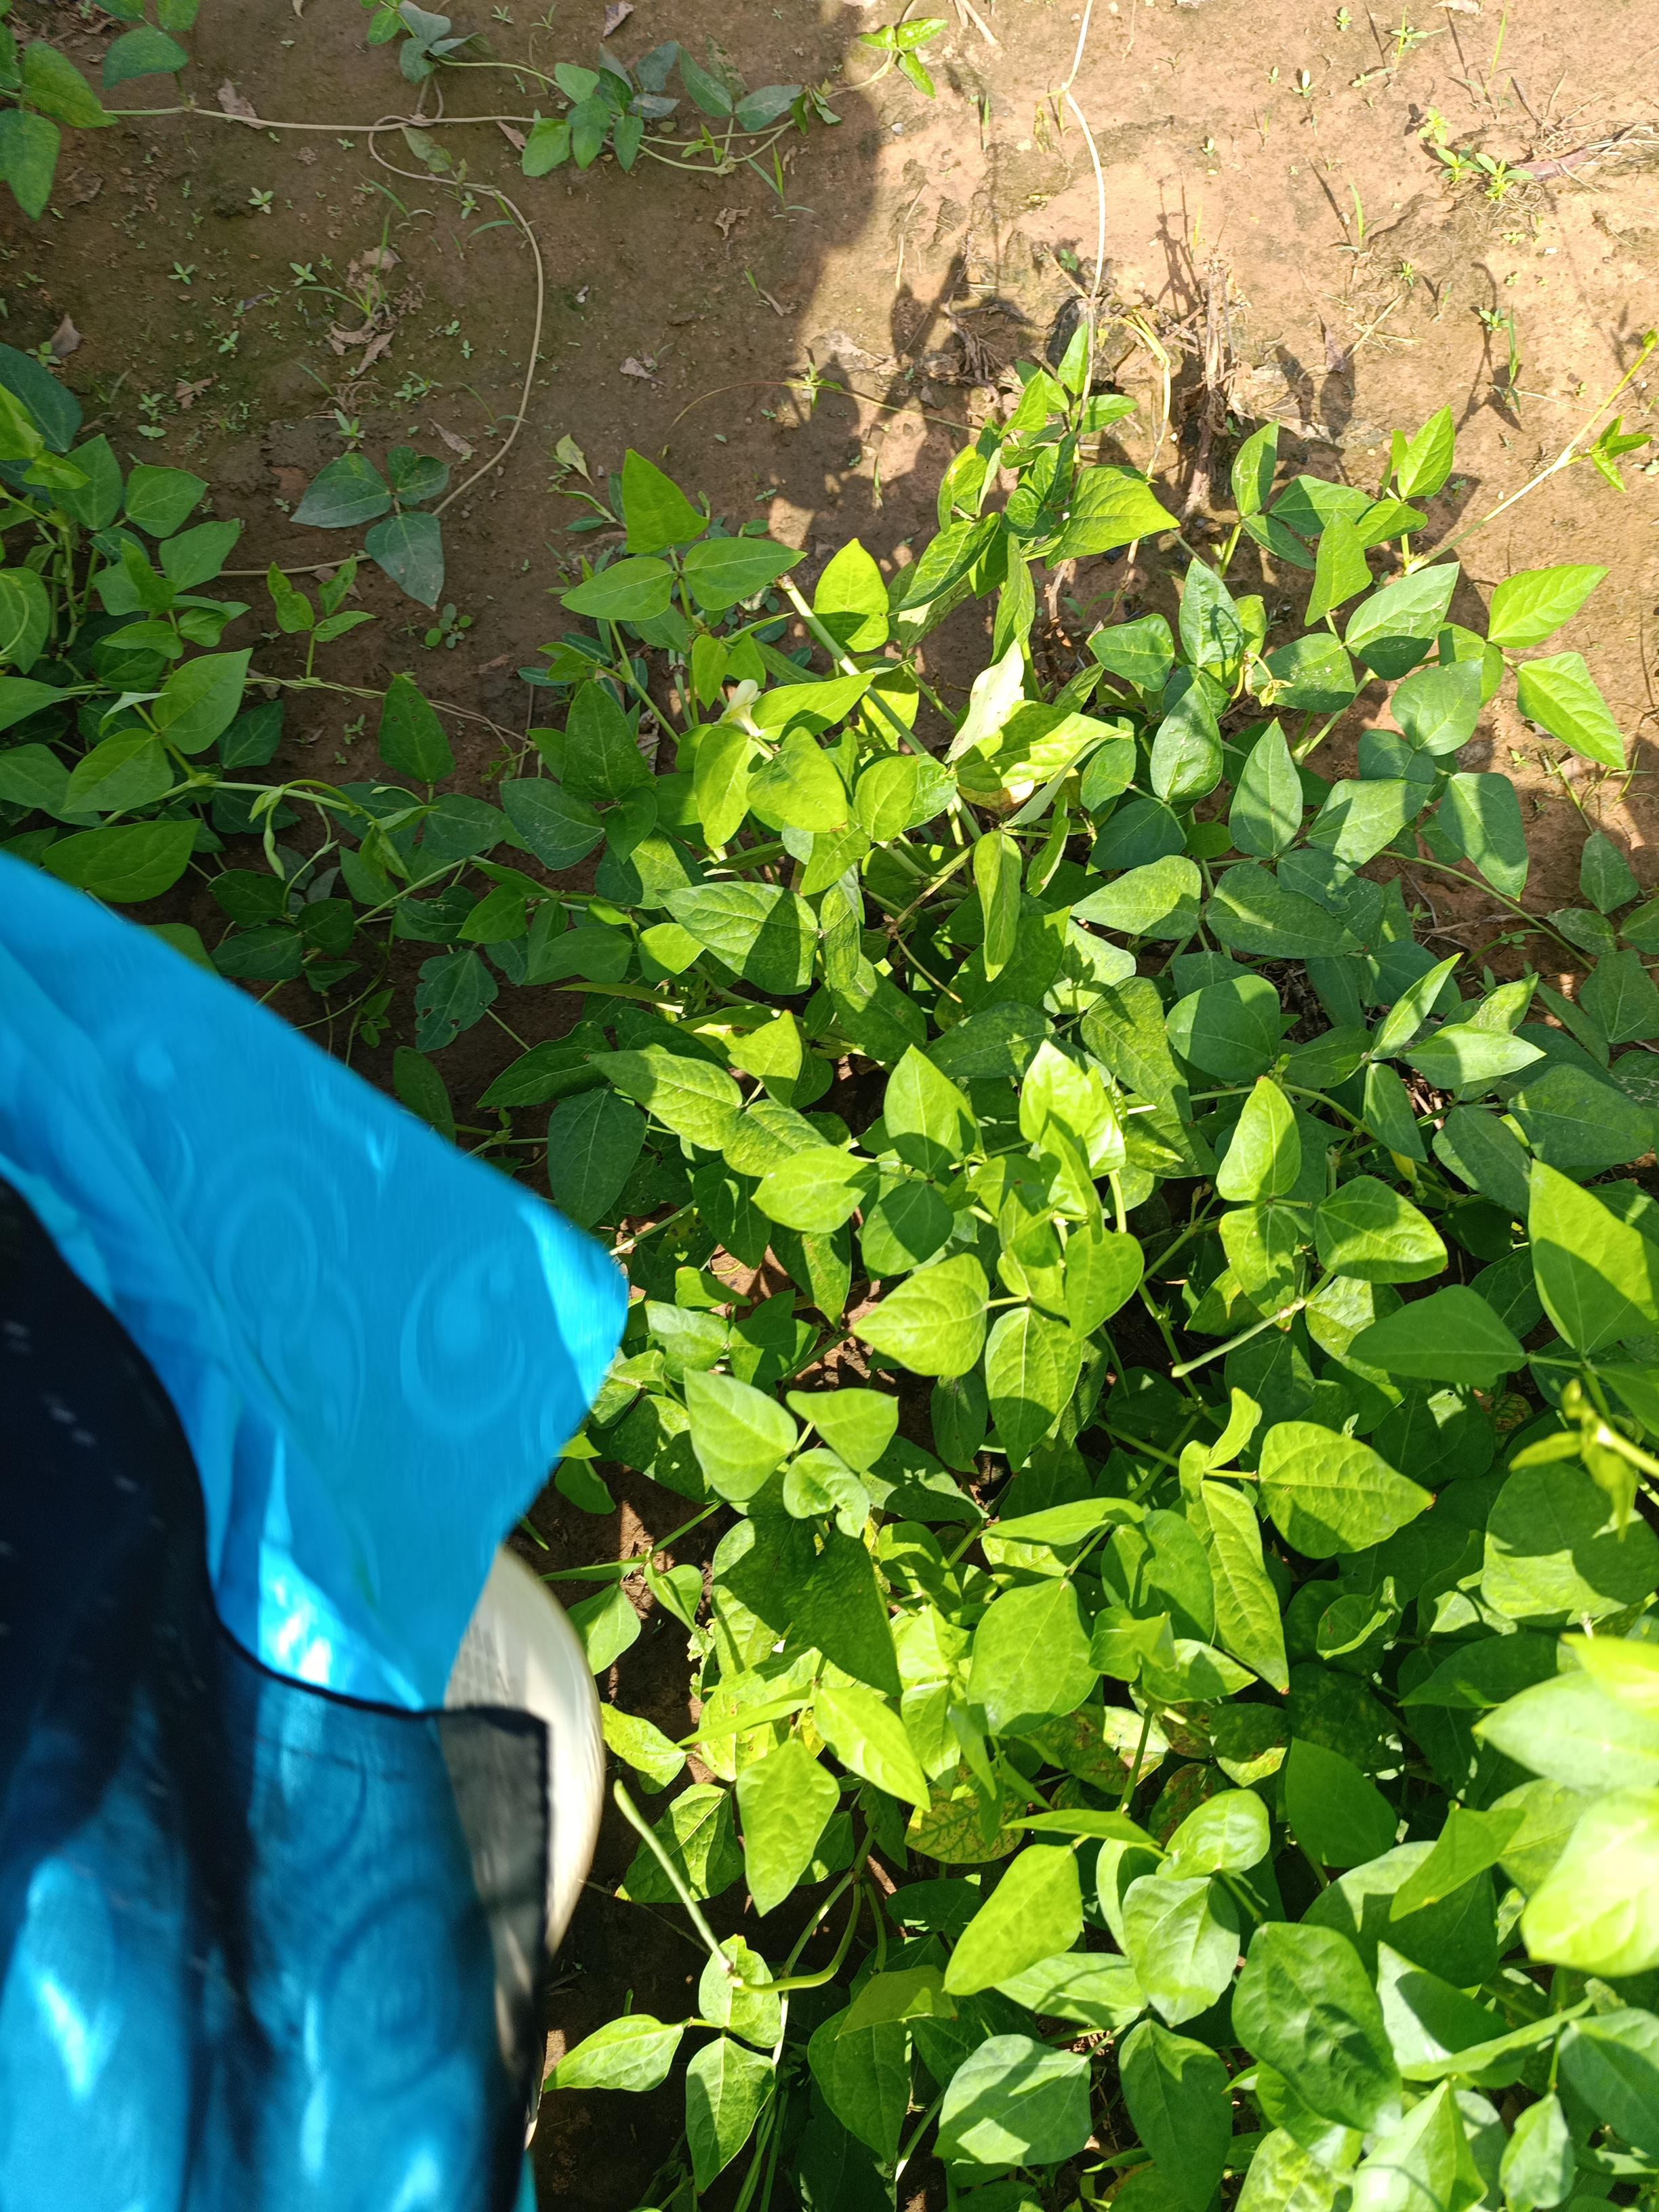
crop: cowpea
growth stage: development pod
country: Nigeria
